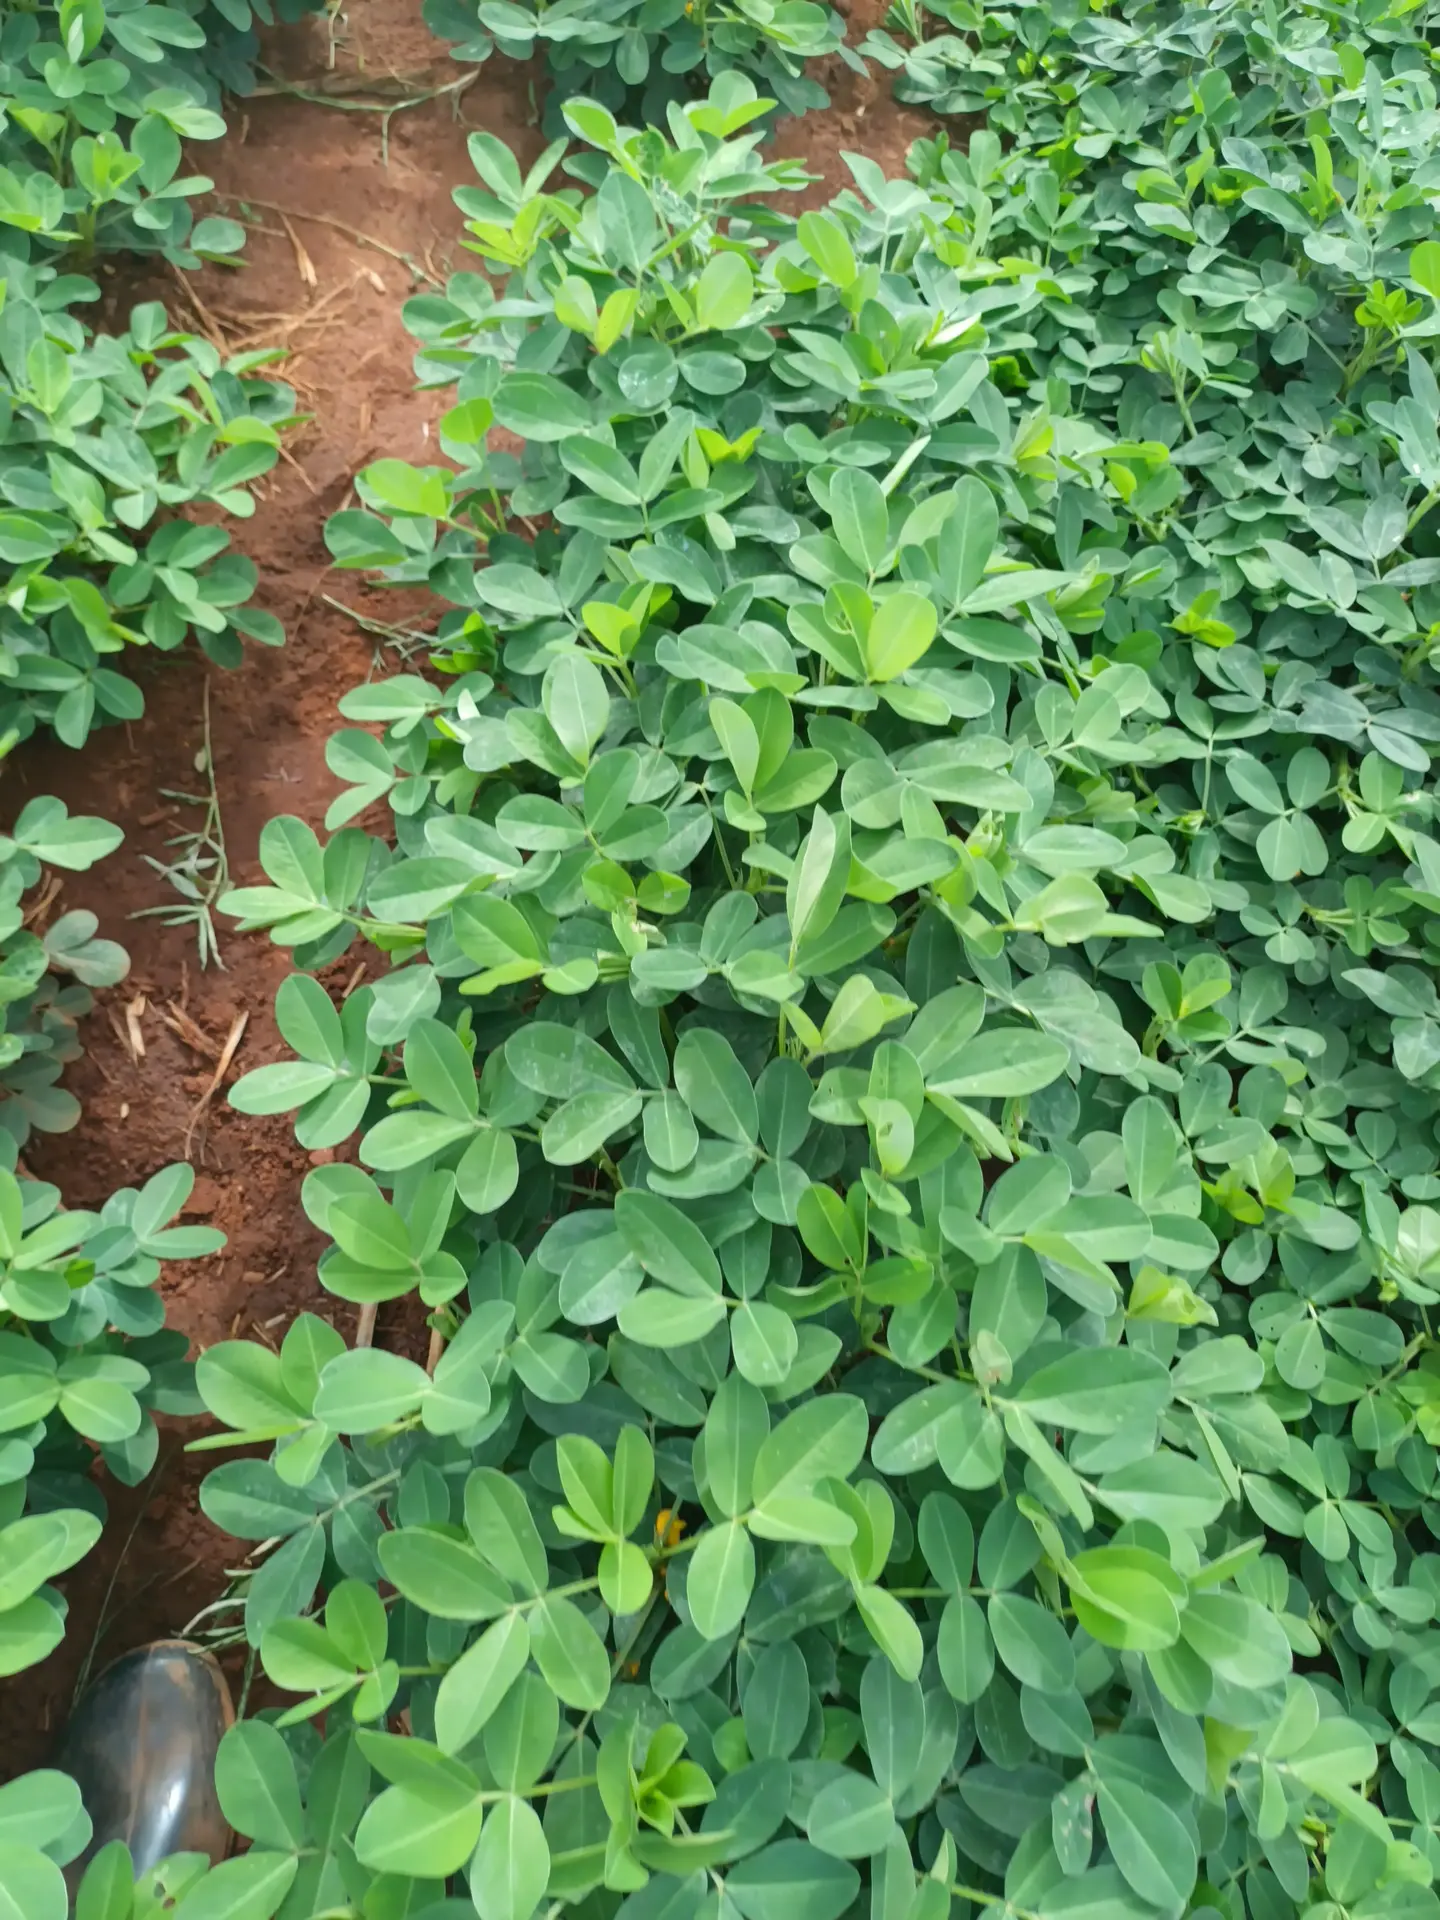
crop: groundnut
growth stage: flowering
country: Kenya
